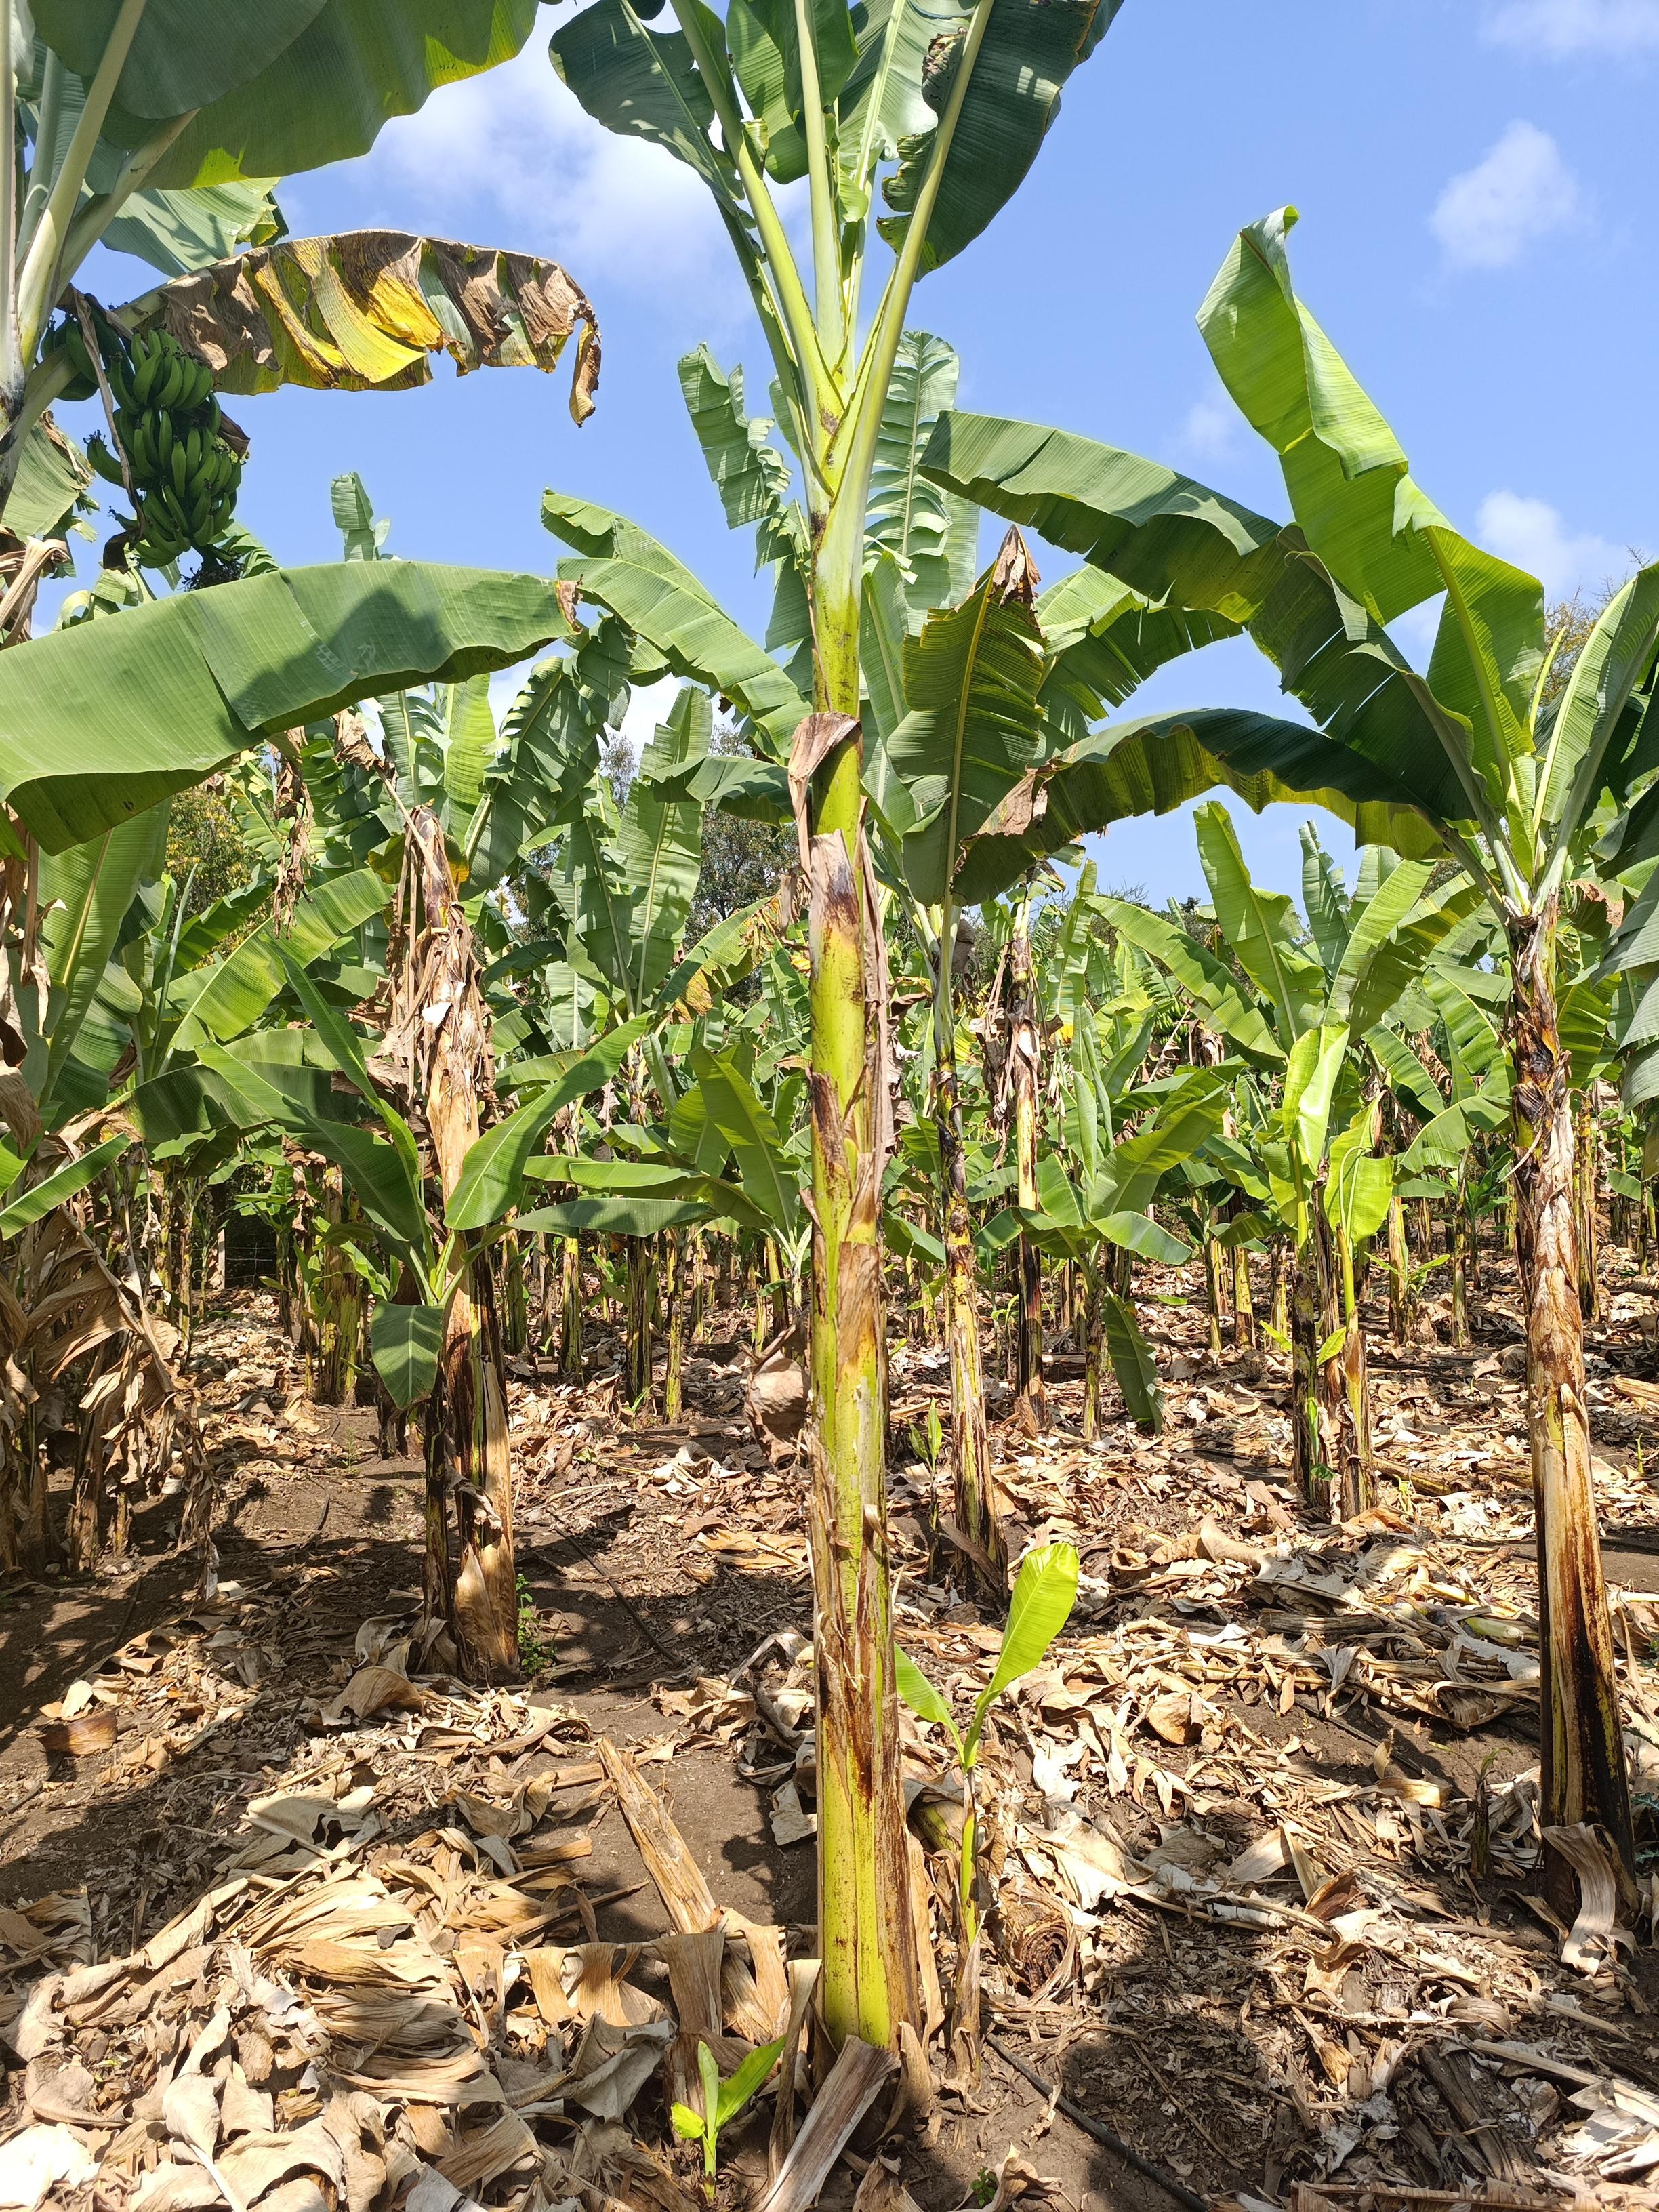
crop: banana
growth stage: vegetative
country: Tanzania
